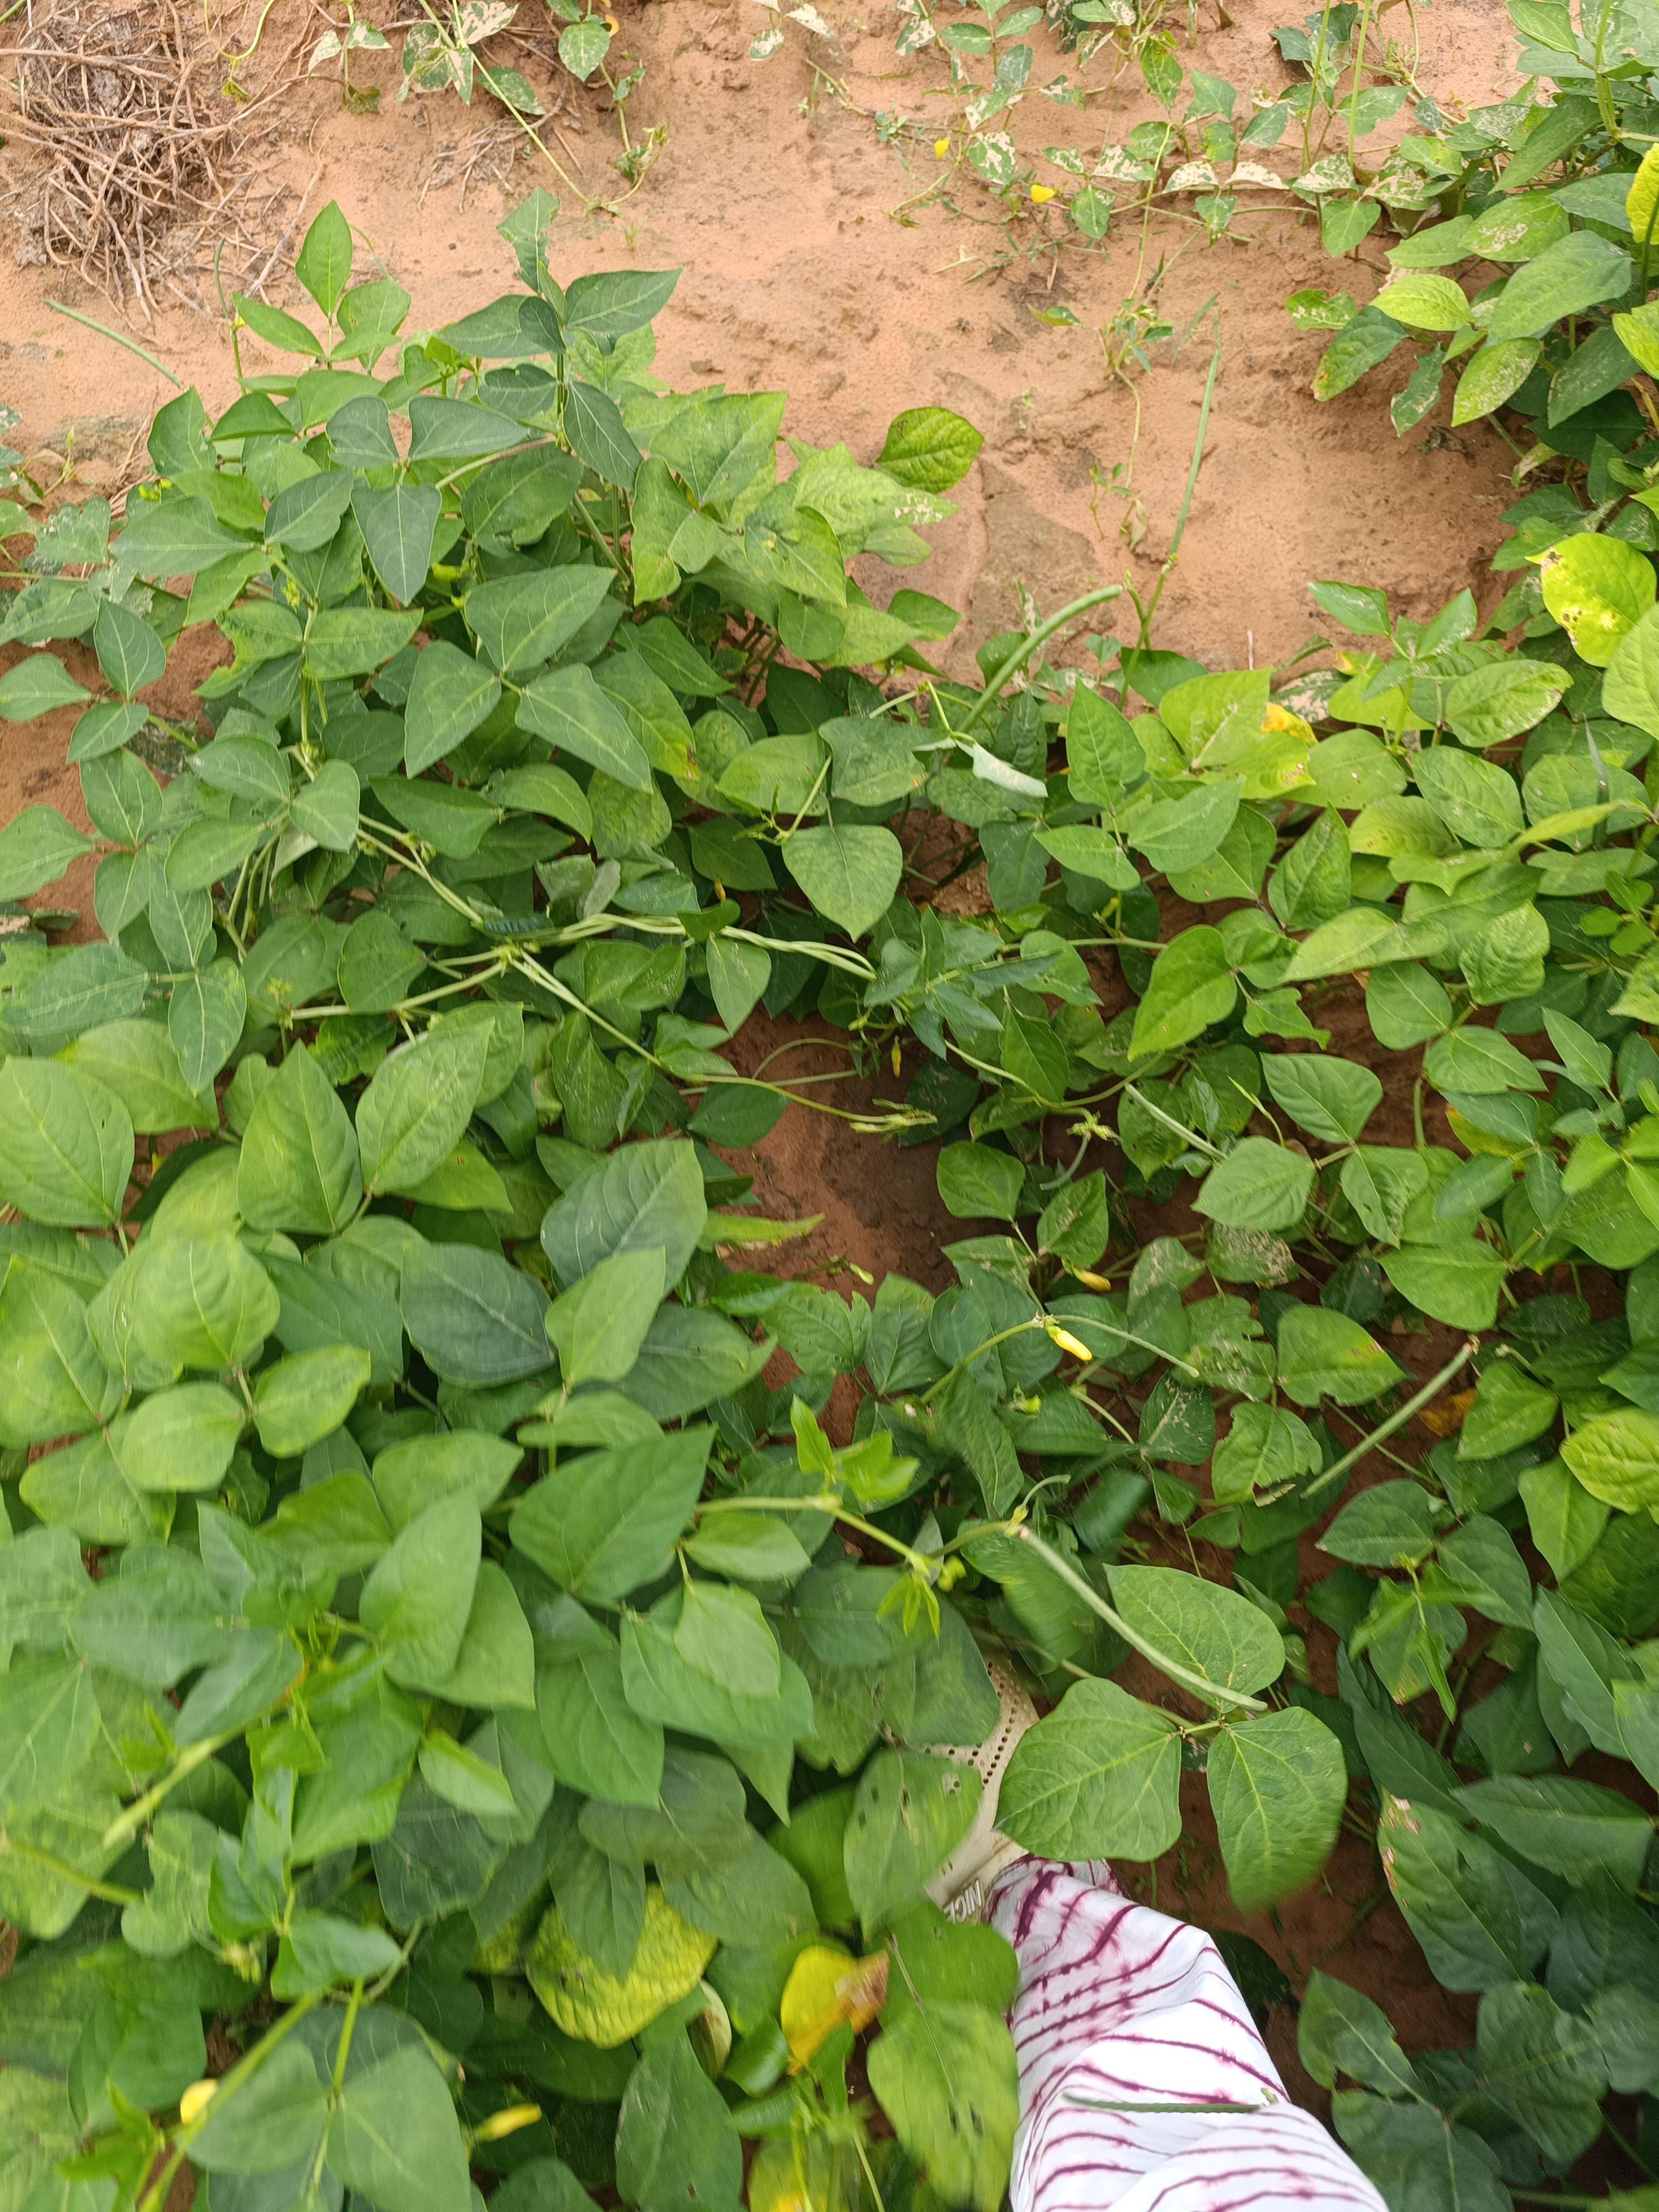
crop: cowpea
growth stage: development pod
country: Nigeria
